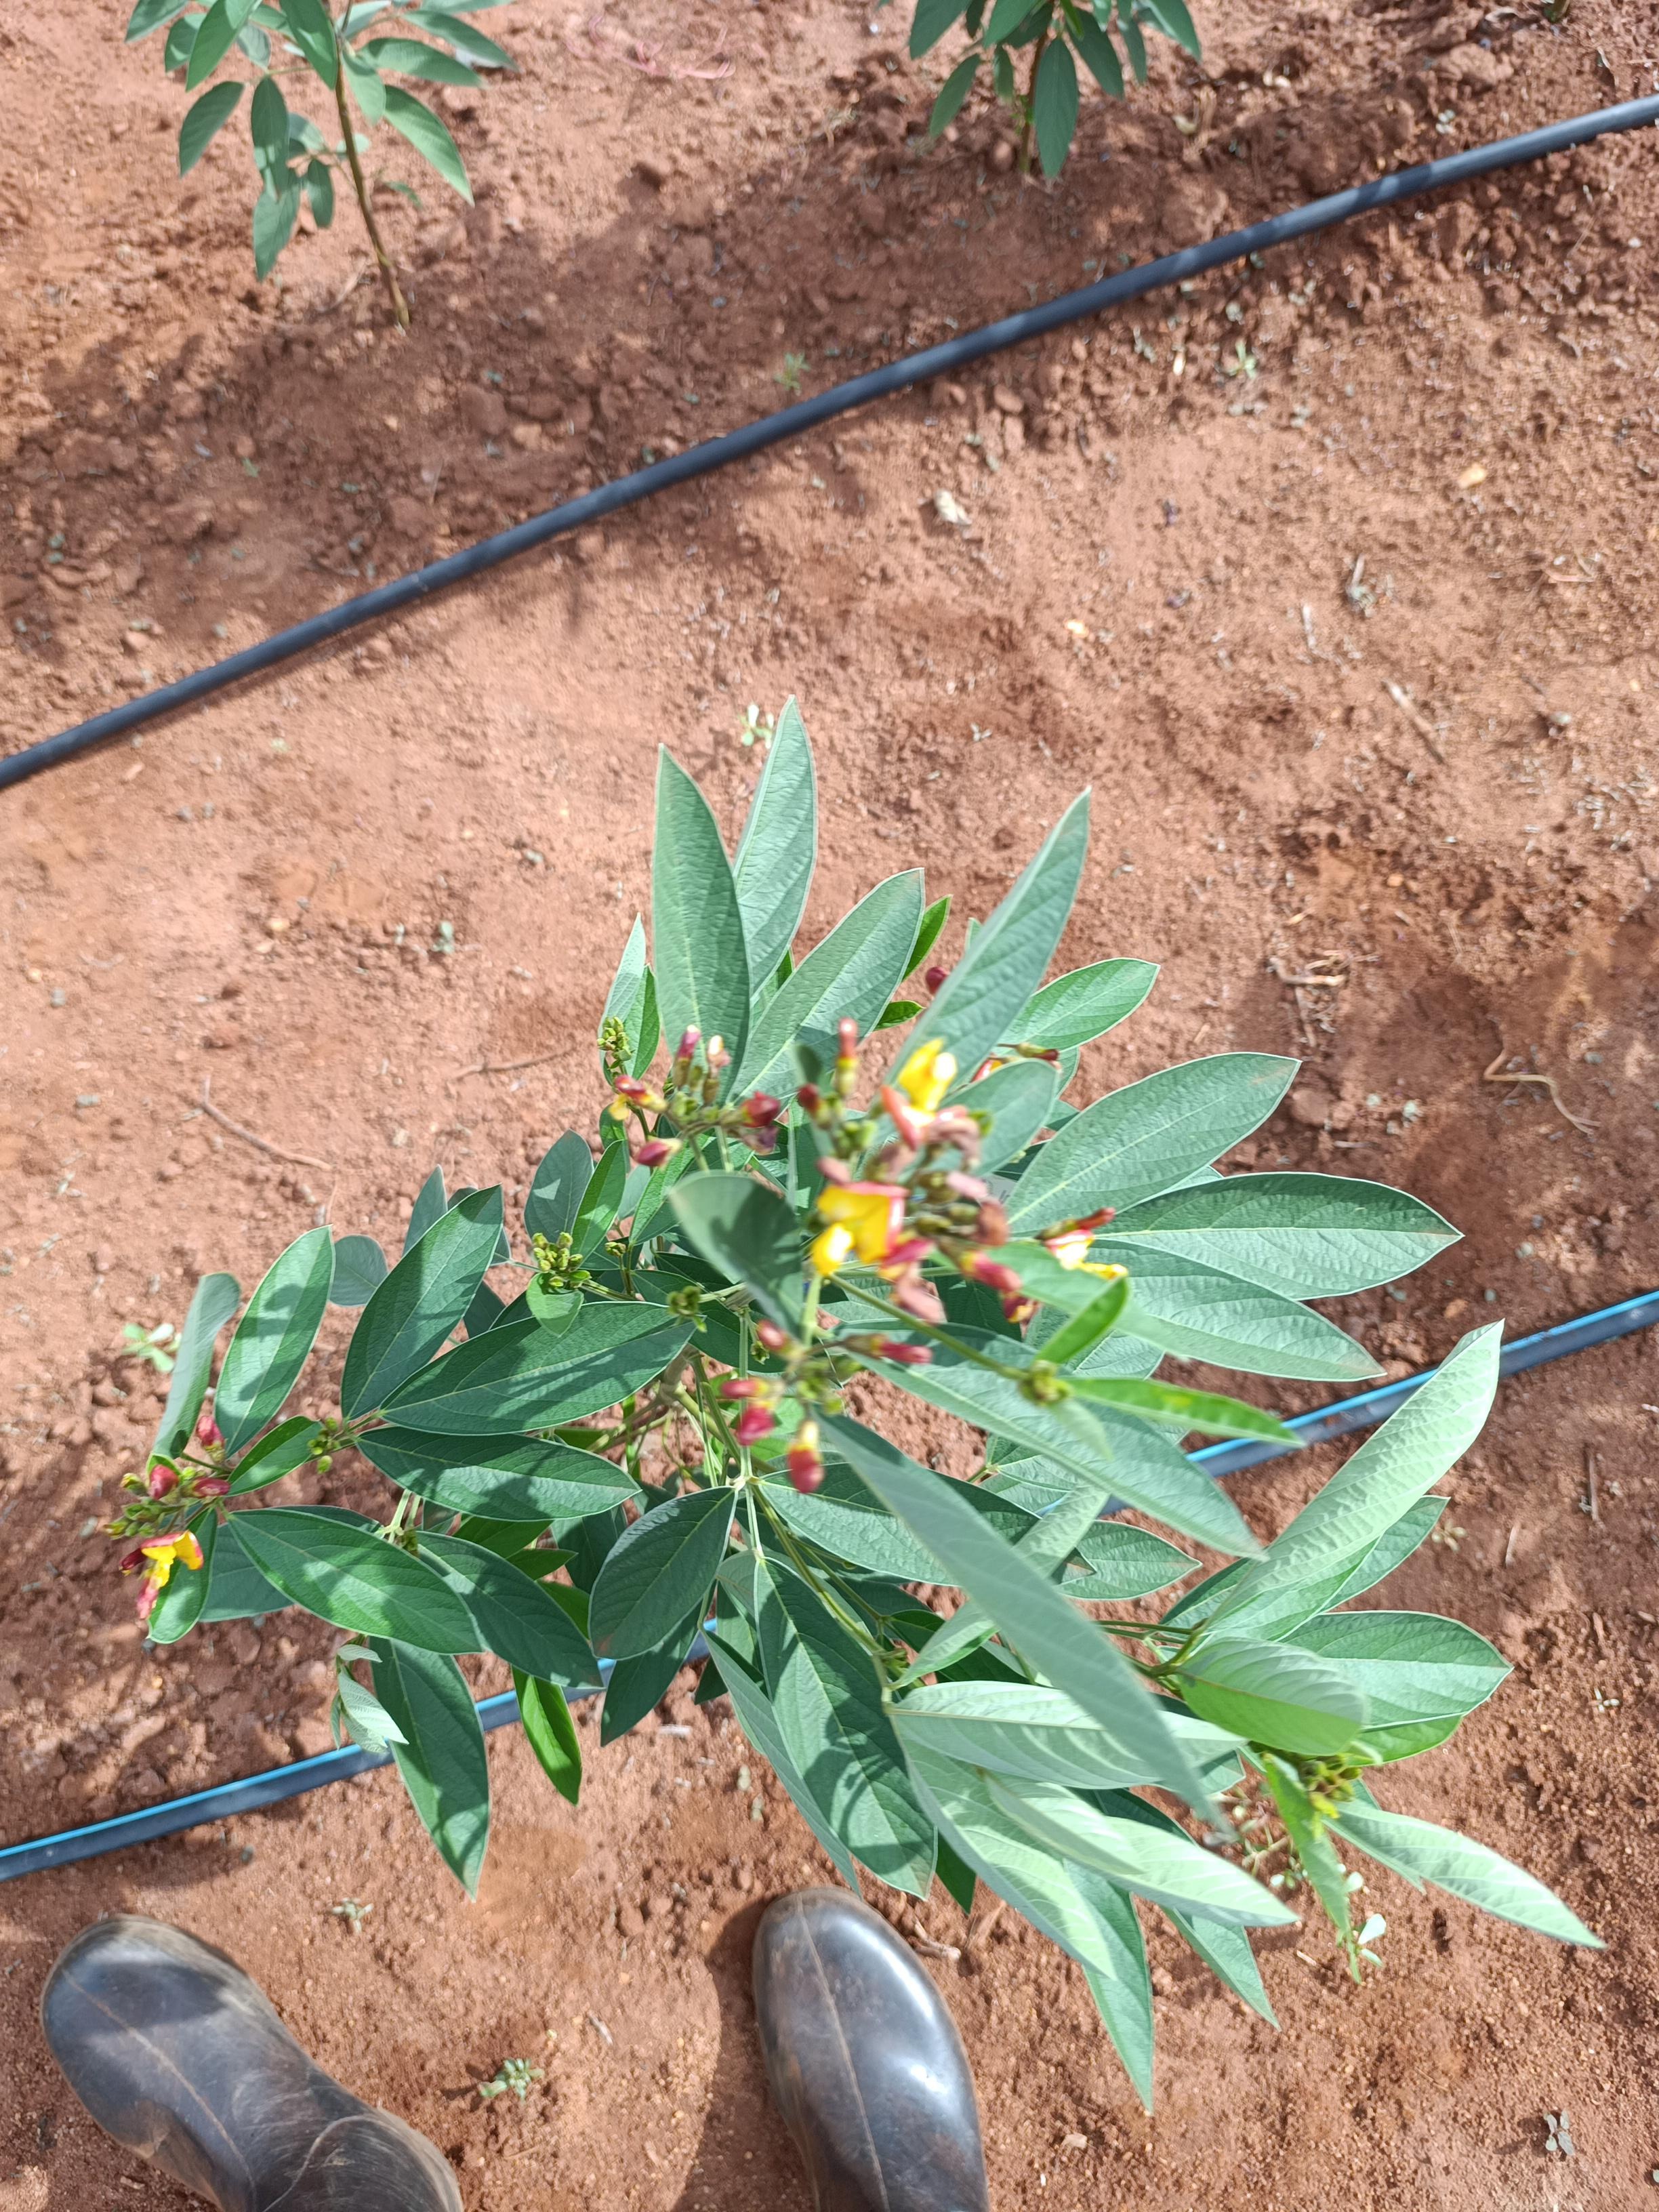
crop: pigeonpea
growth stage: flowering
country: Kenya
